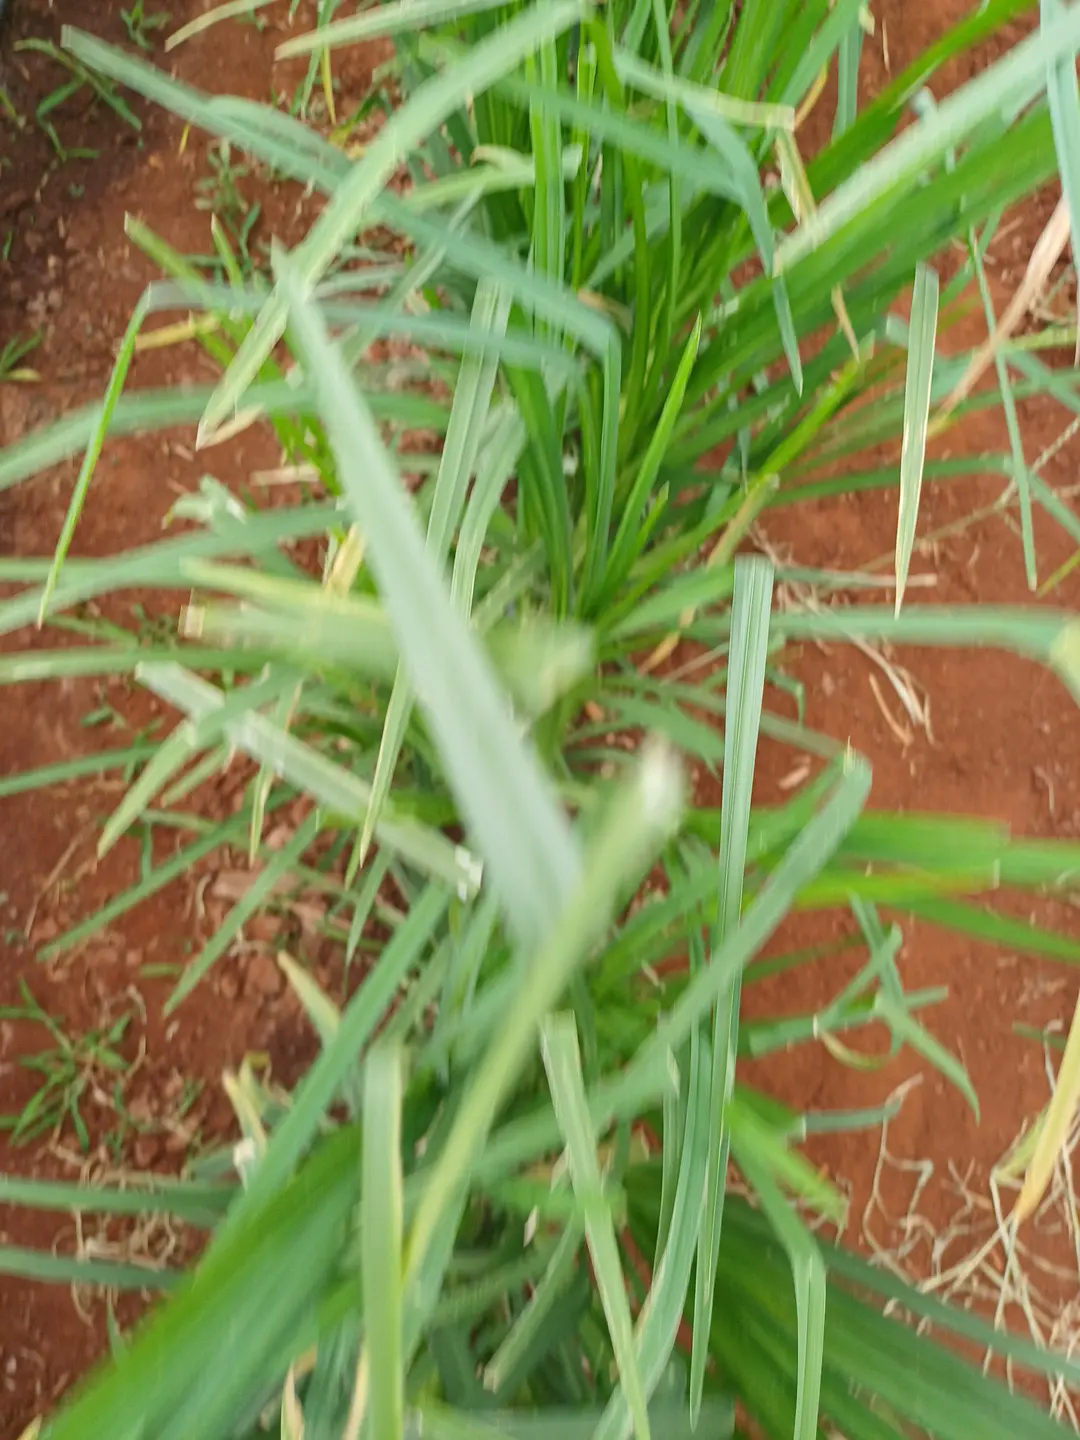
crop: finger millet
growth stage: flowering
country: Kenya
